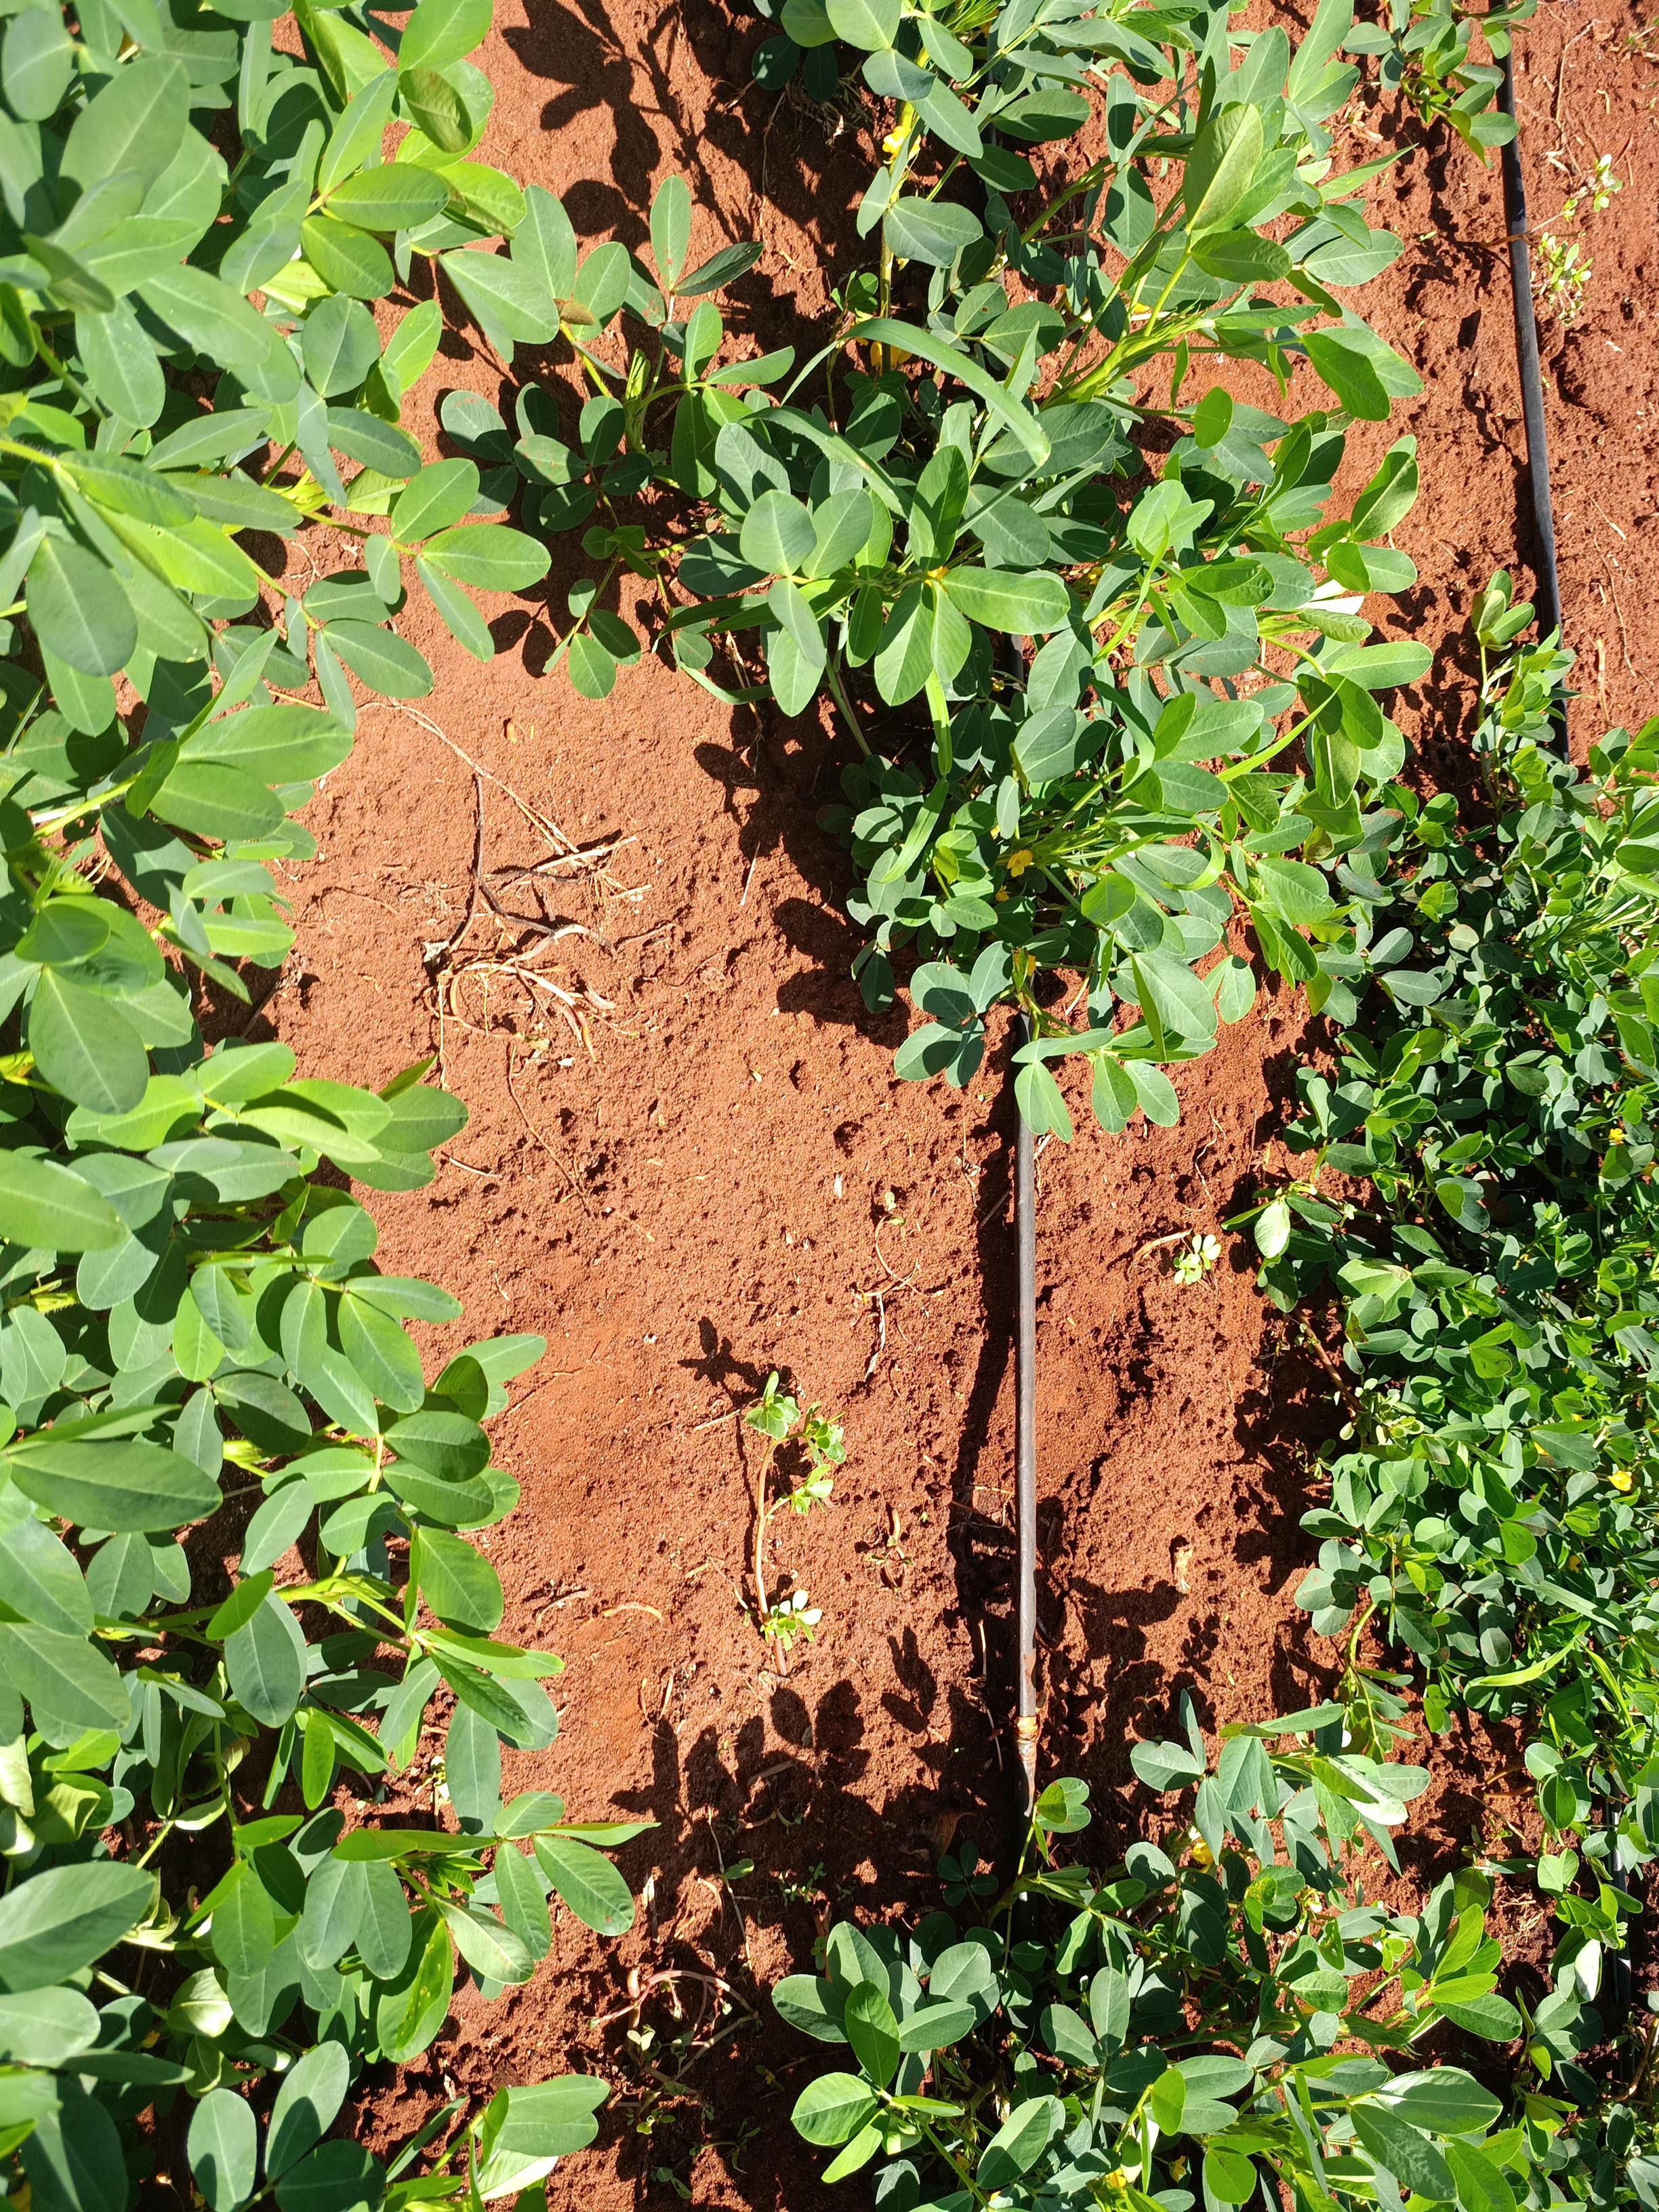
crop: groundnut
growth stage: flowering
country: Kenya
